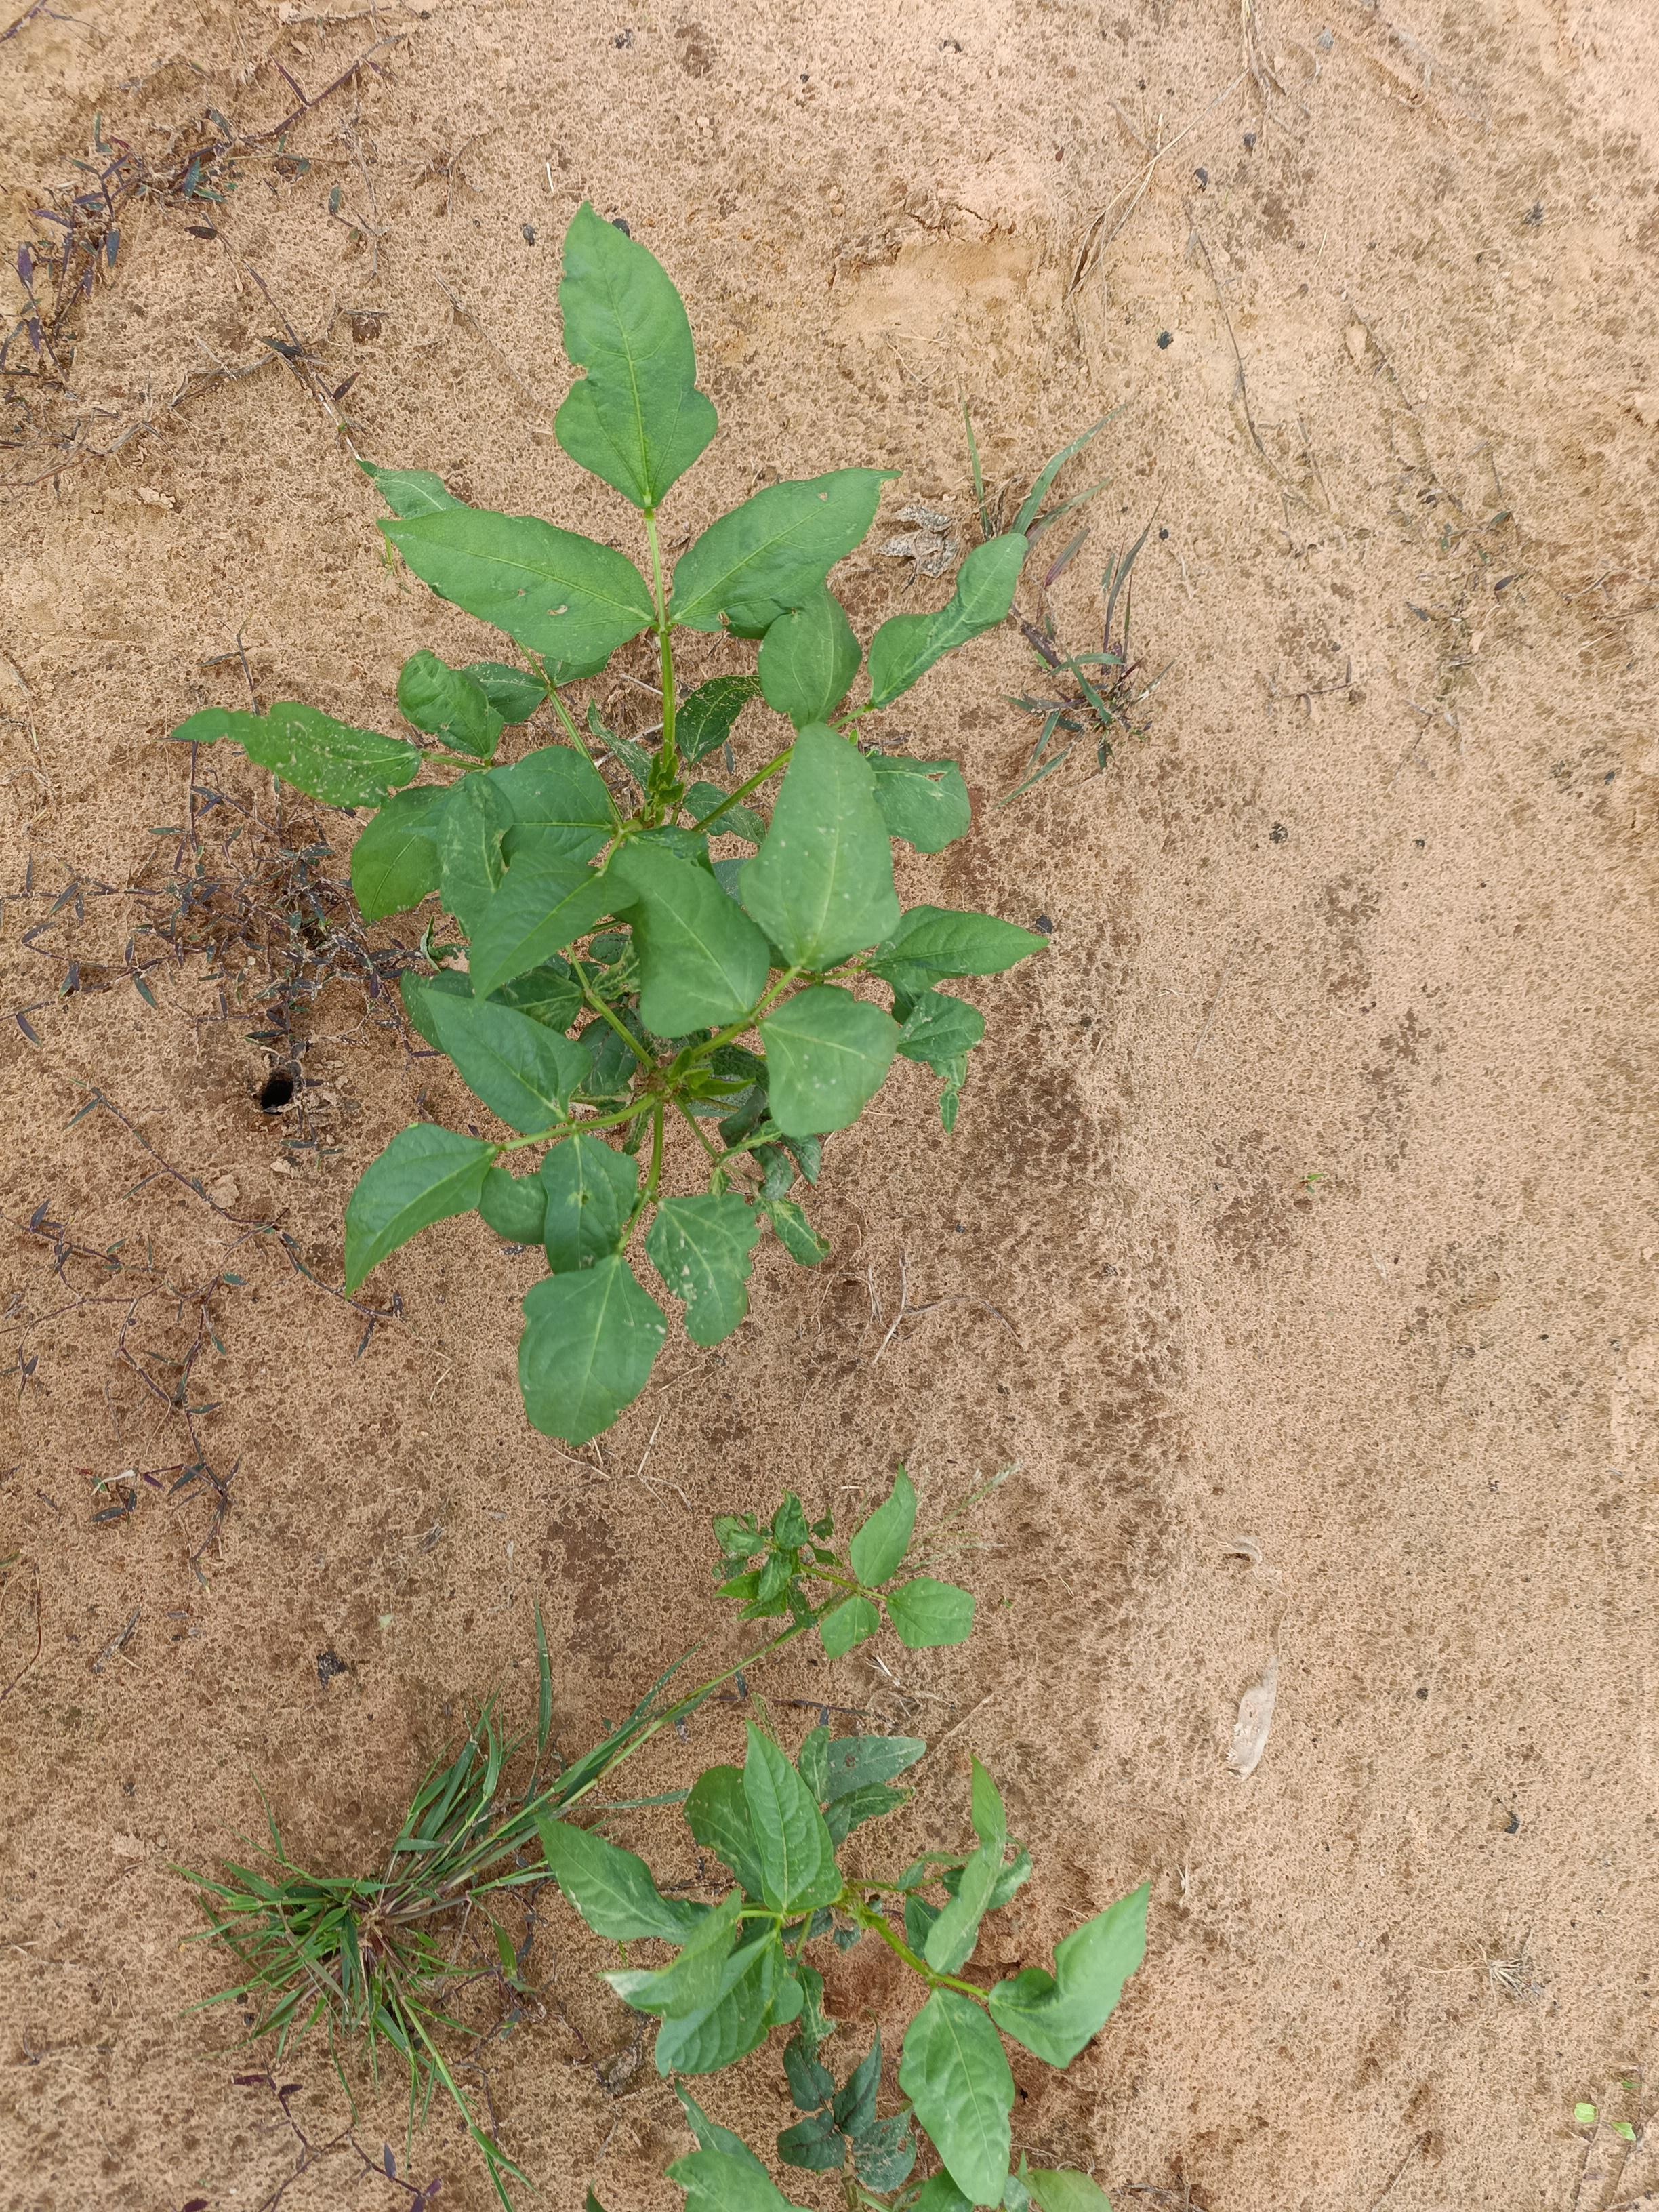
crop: cowpea
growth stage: emergence
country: Nigeria
